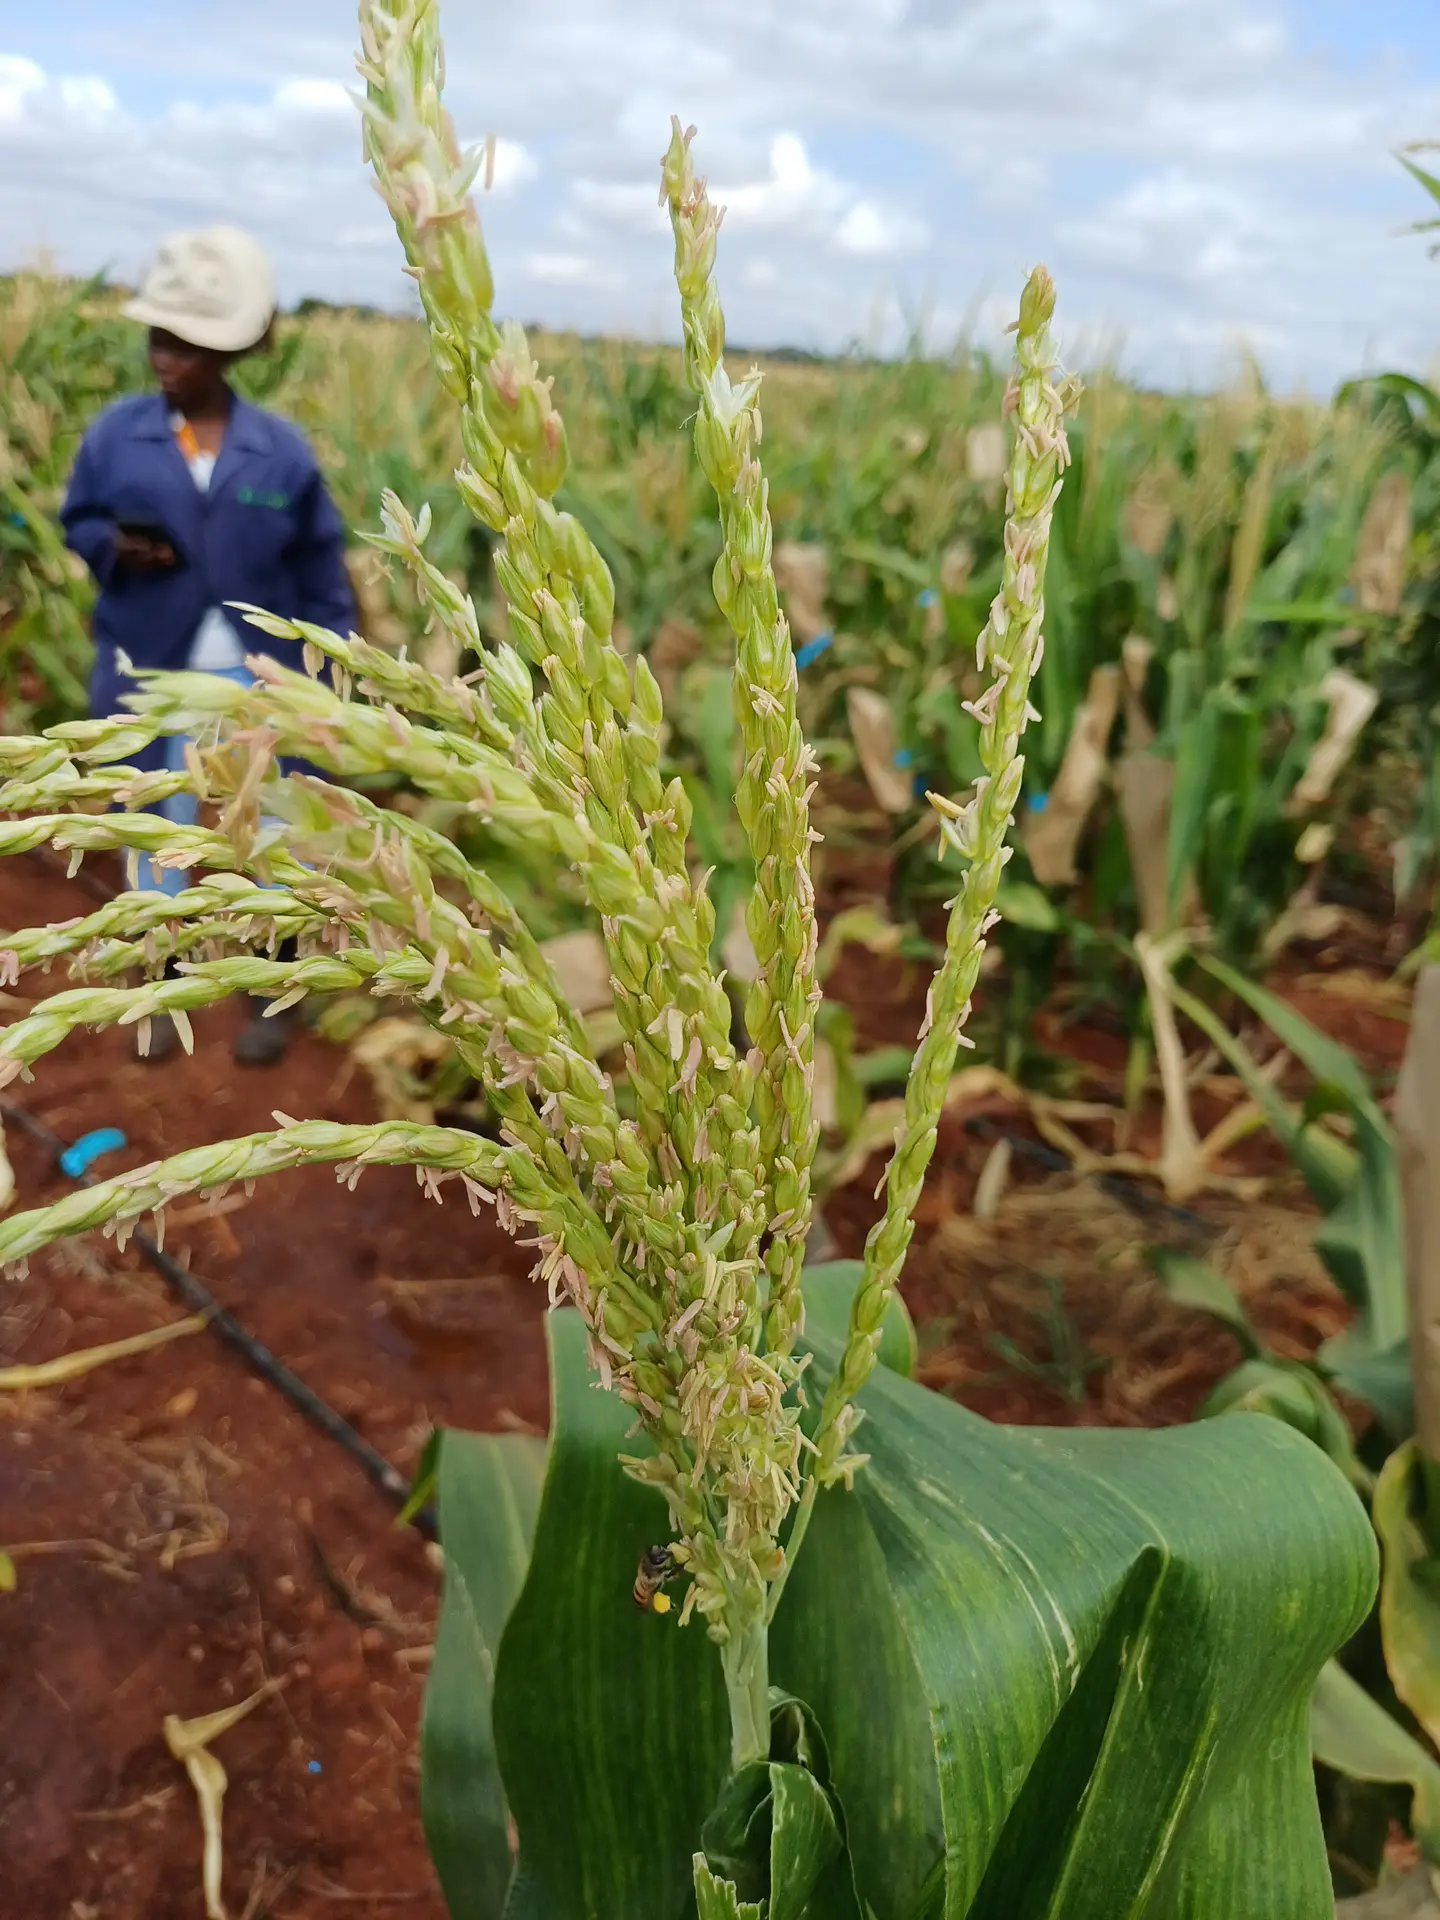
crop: maize
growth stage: flowering
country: Kenya
